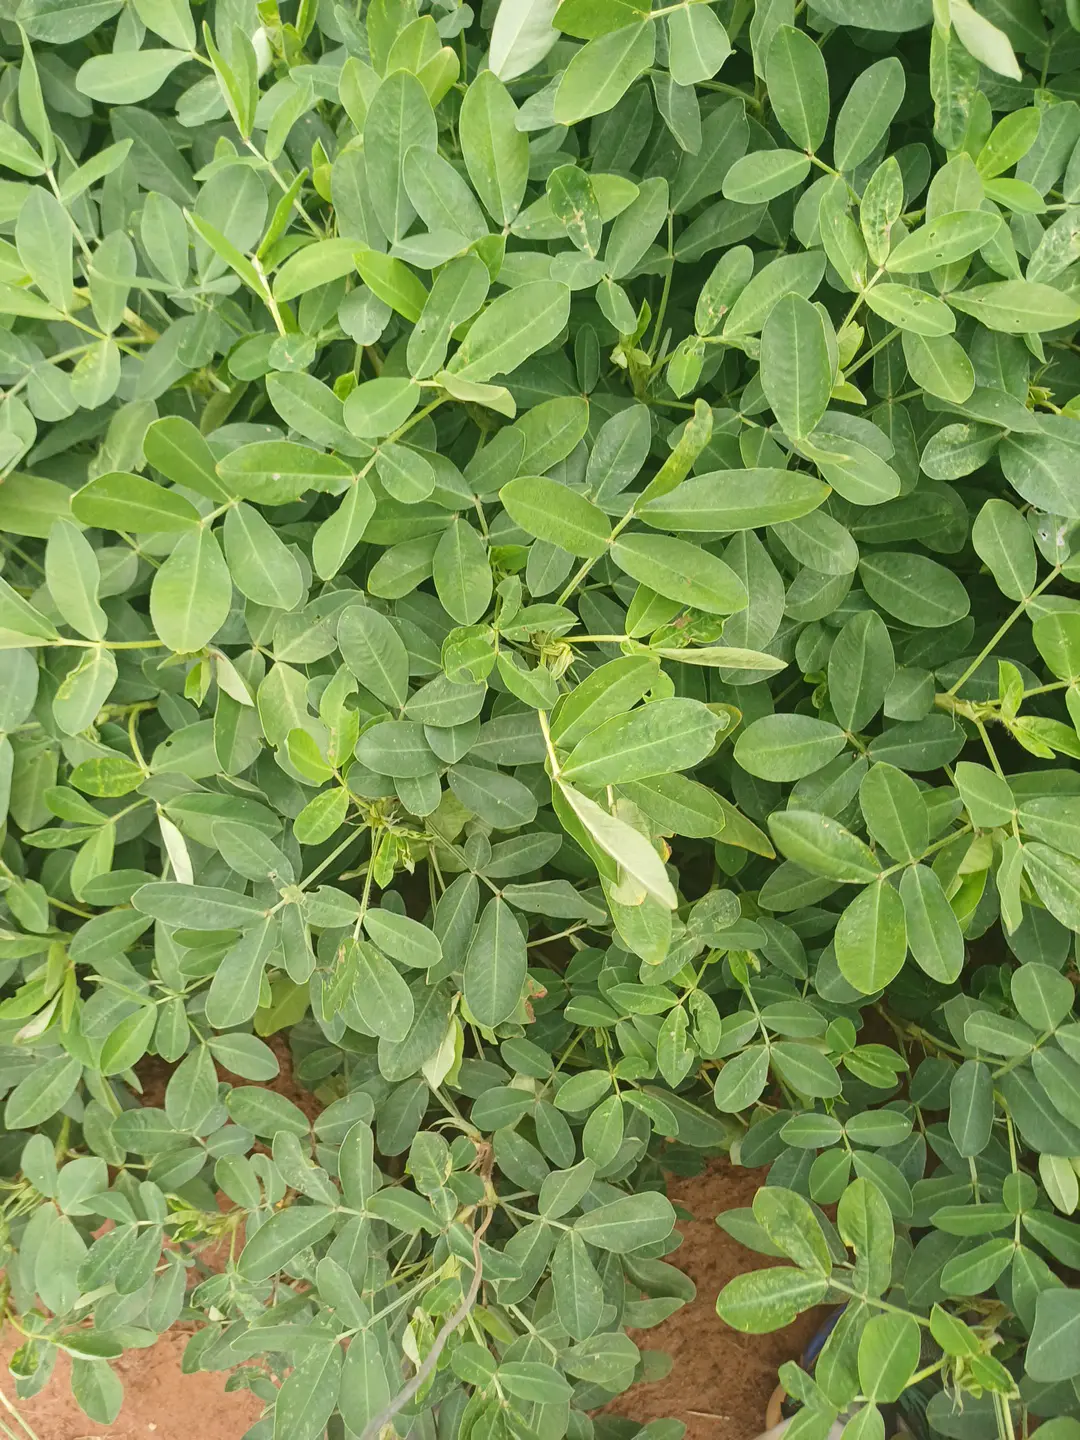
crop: groundnut
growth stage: pegging
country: Kenya
